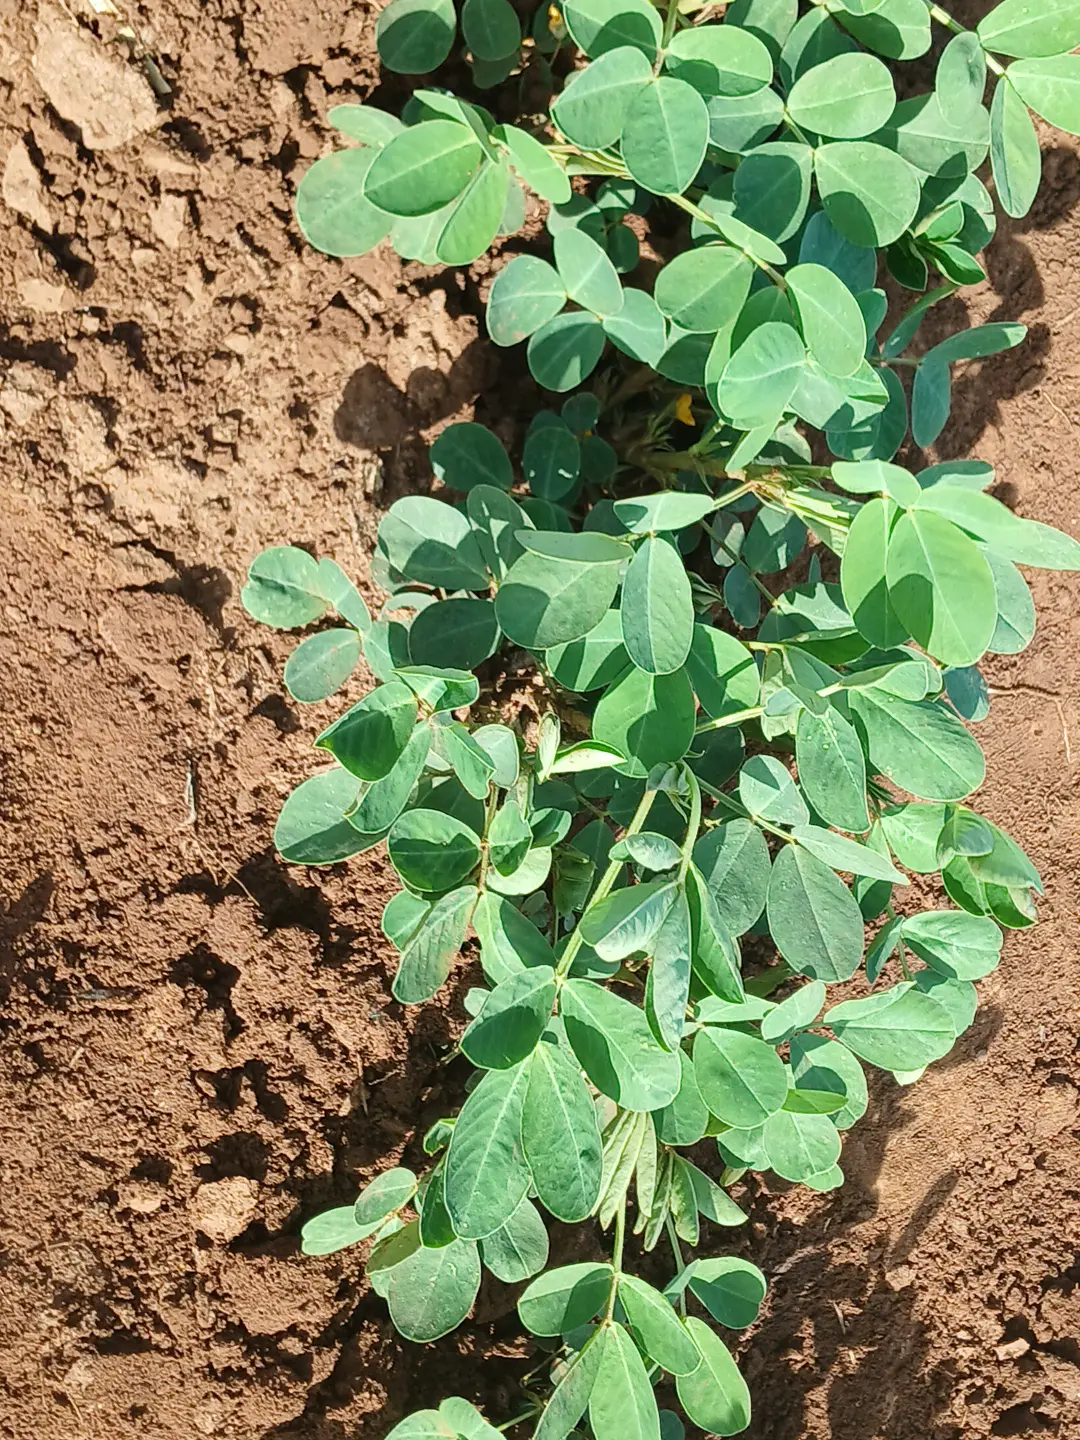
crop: groundnut
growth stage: vegetative
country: Kenya
